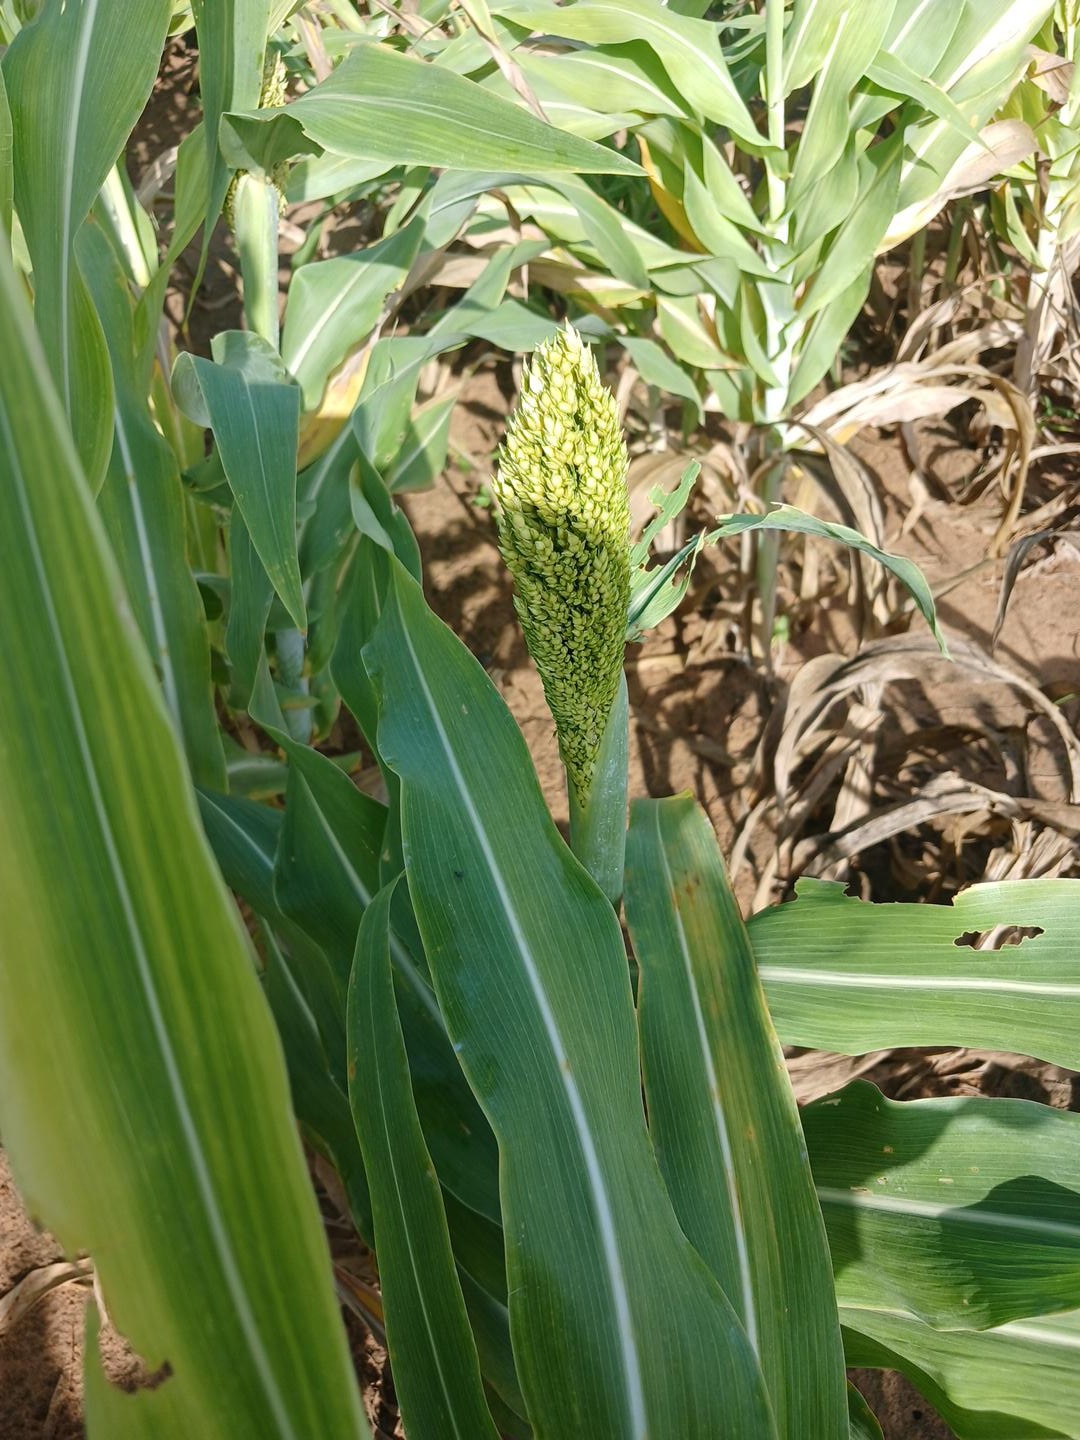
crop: sorghum
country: Senegal
